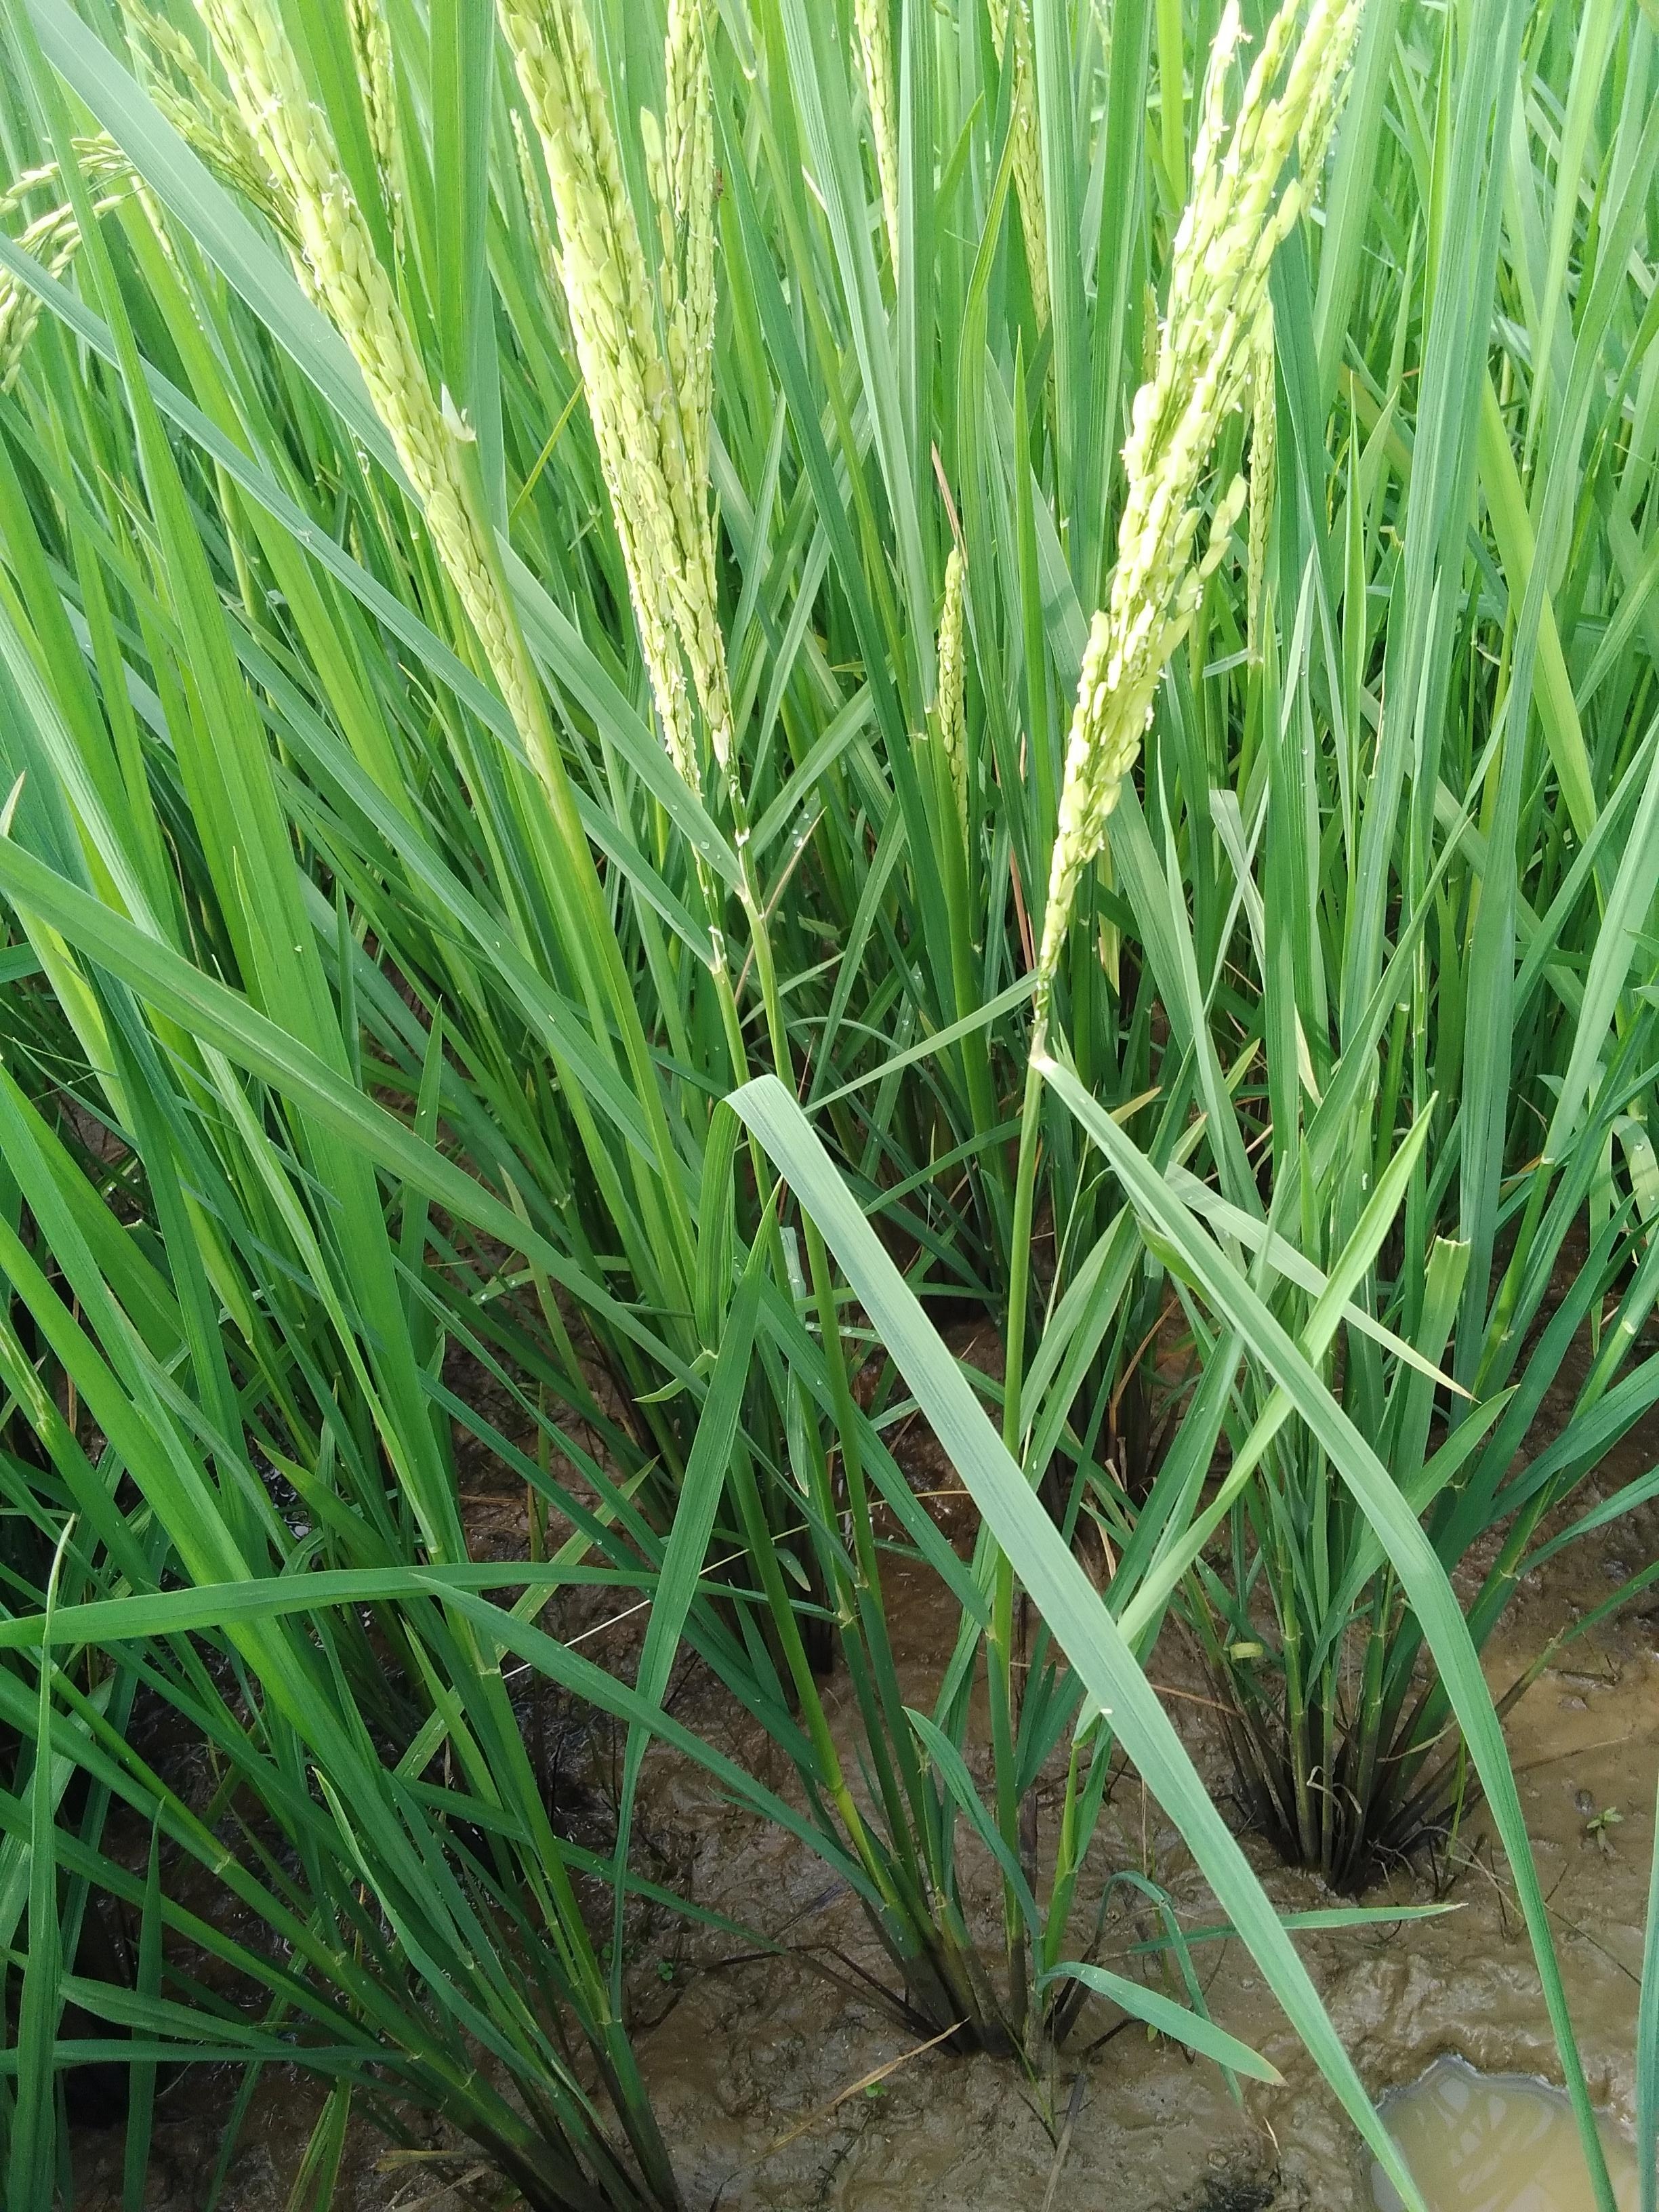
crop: rice
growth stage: flowering
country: Nigeria
